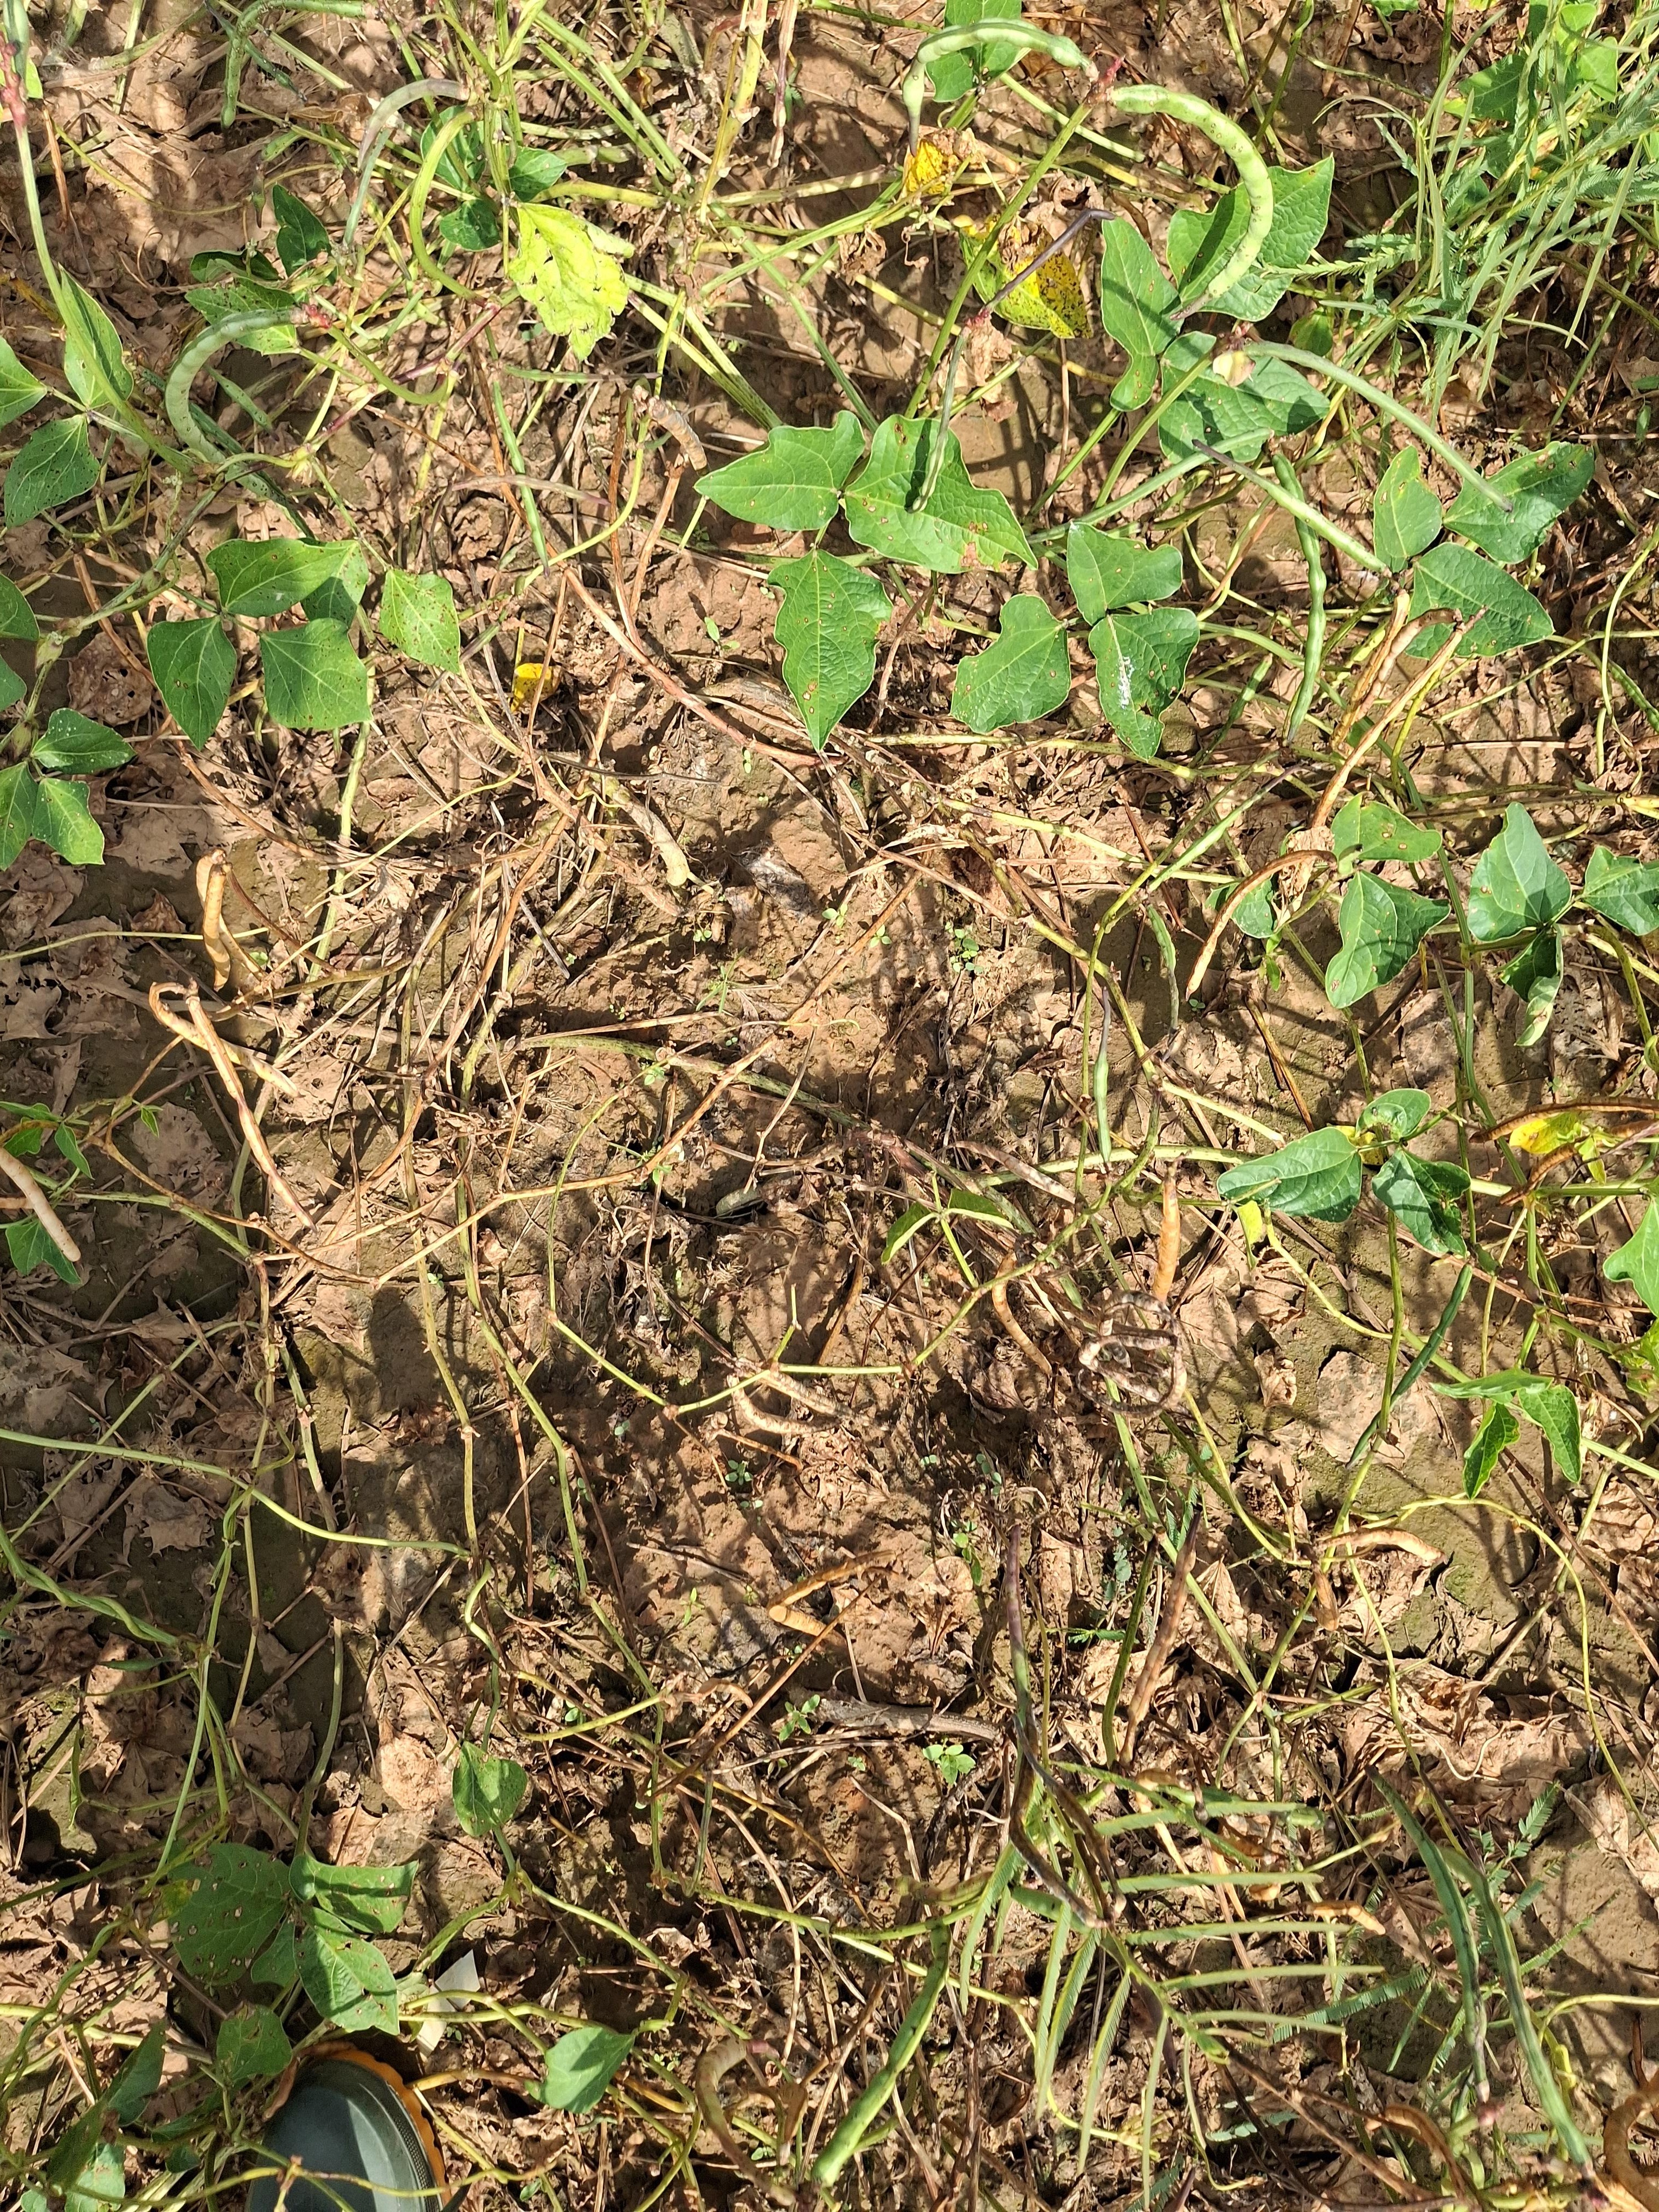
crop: cowpea
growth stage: maturity
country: Nigeria
